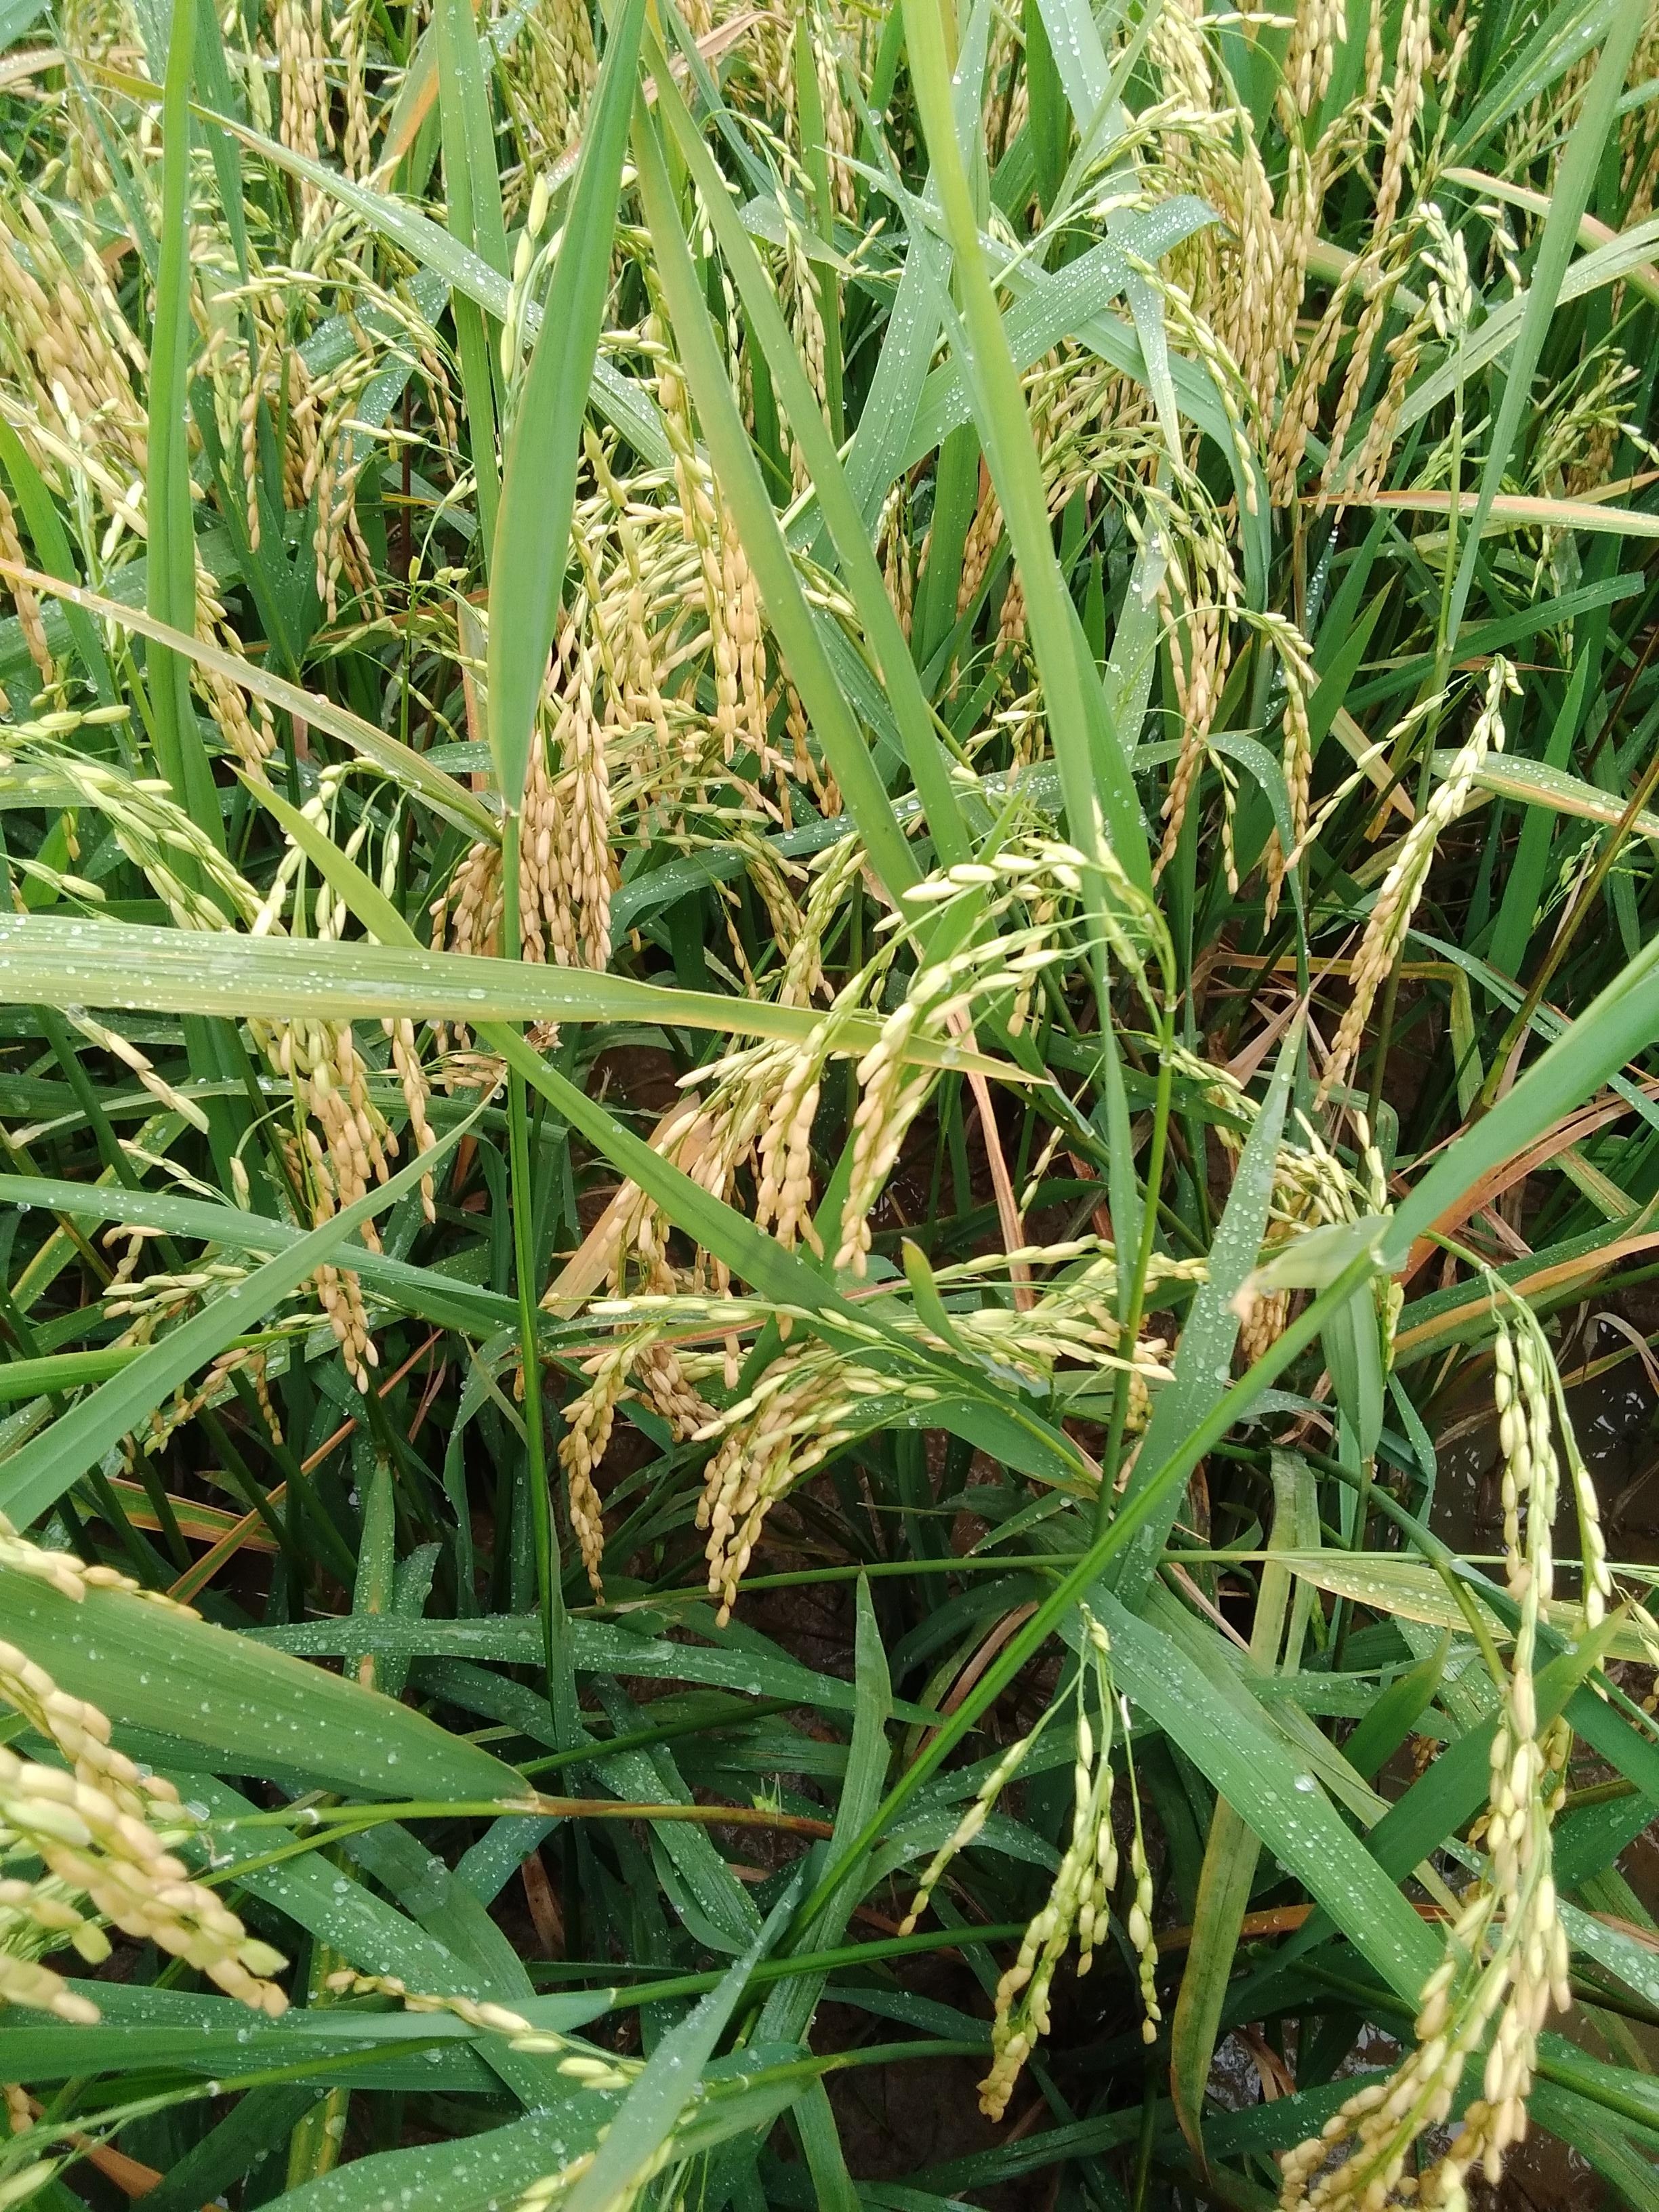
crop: rice
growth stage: ripening
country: Nigeria
